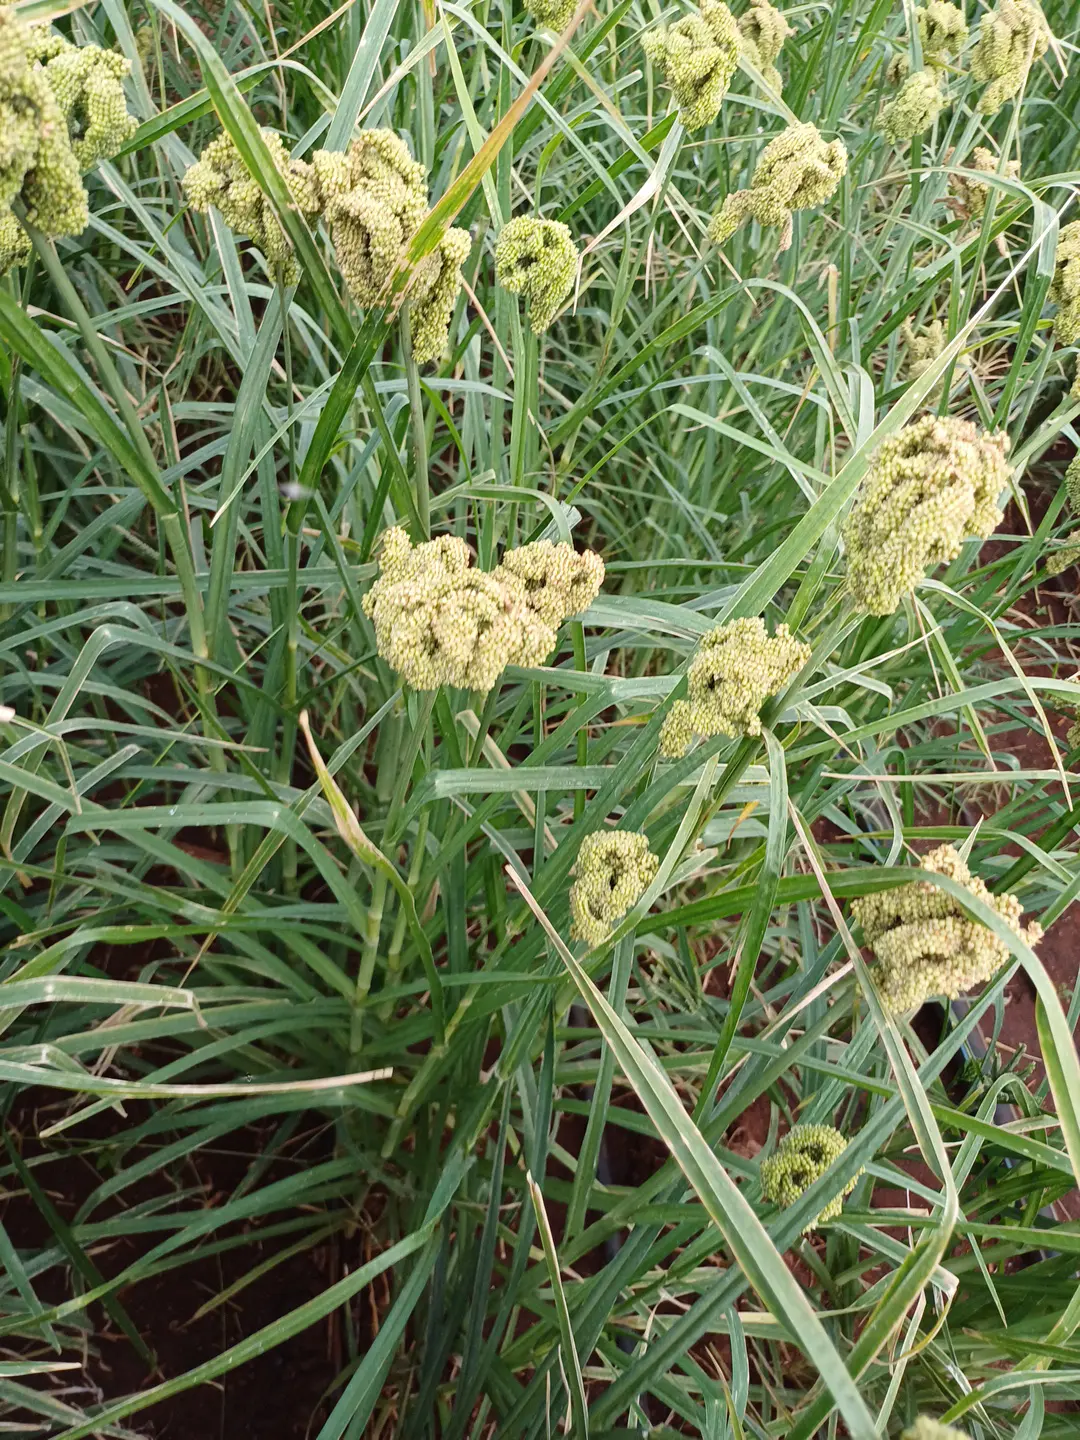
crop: finger millet
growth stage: filling grain
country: Kenya
